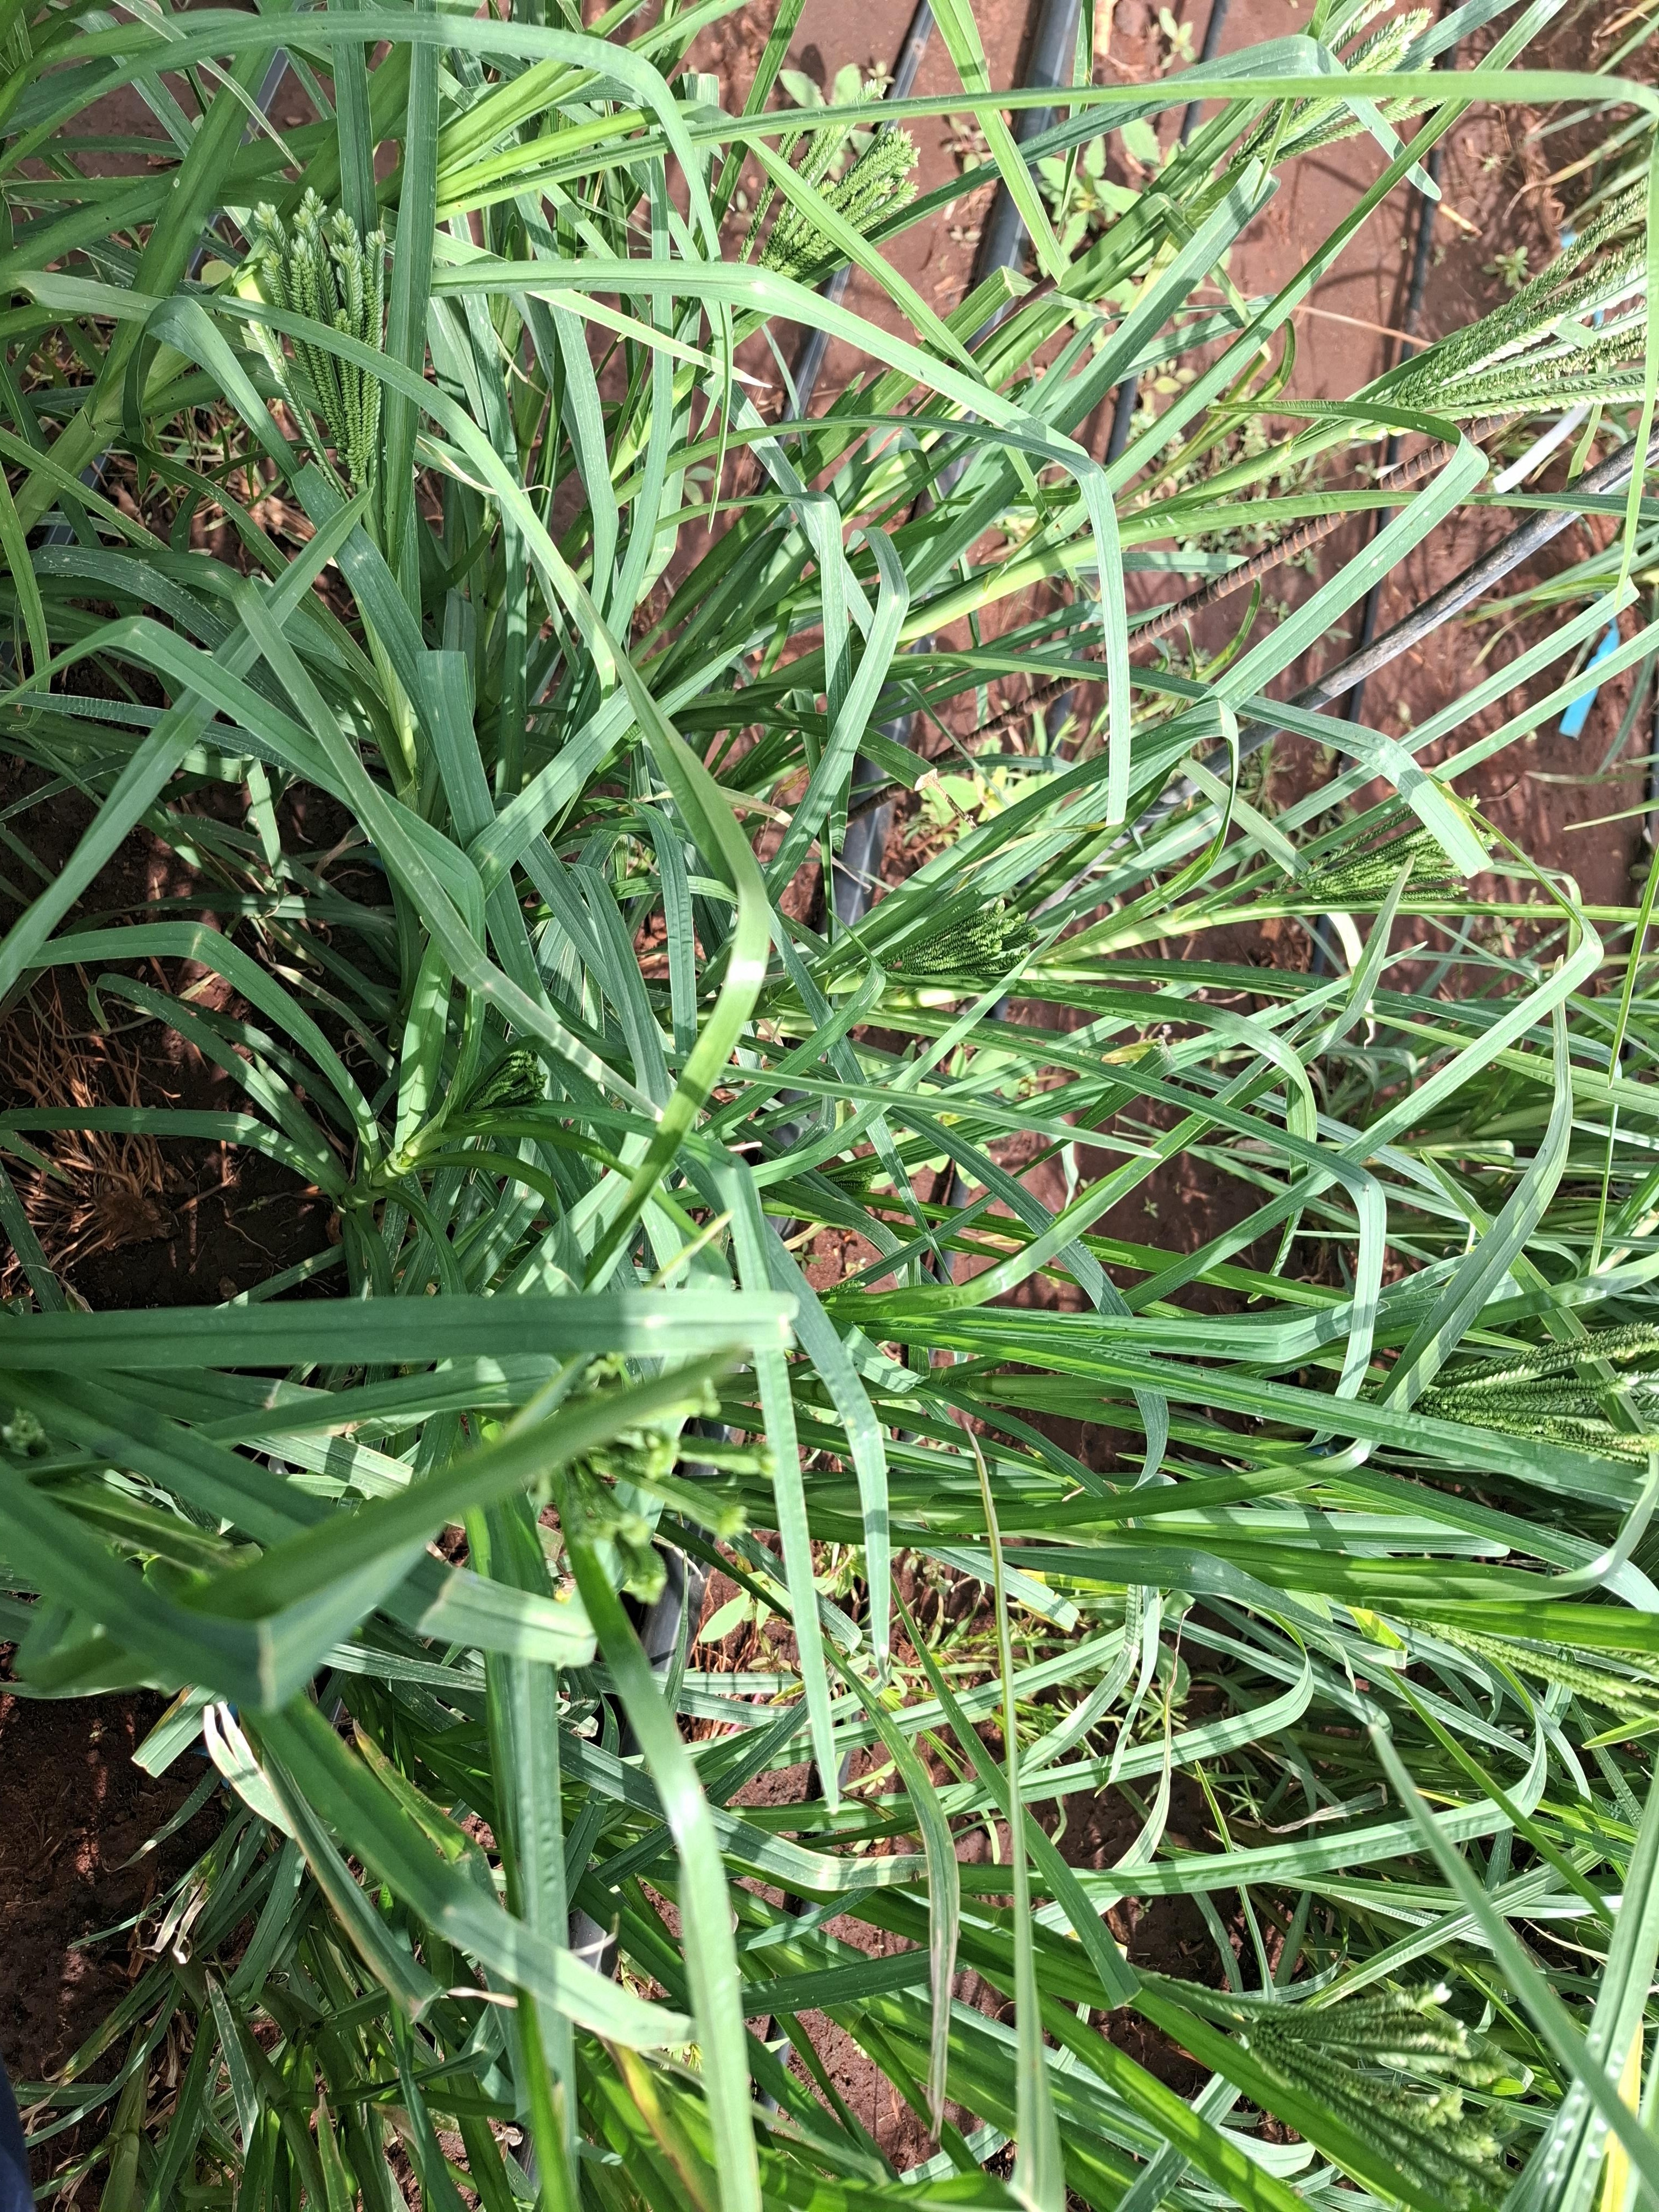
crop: finger millet
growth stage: flowering
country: Kenya
